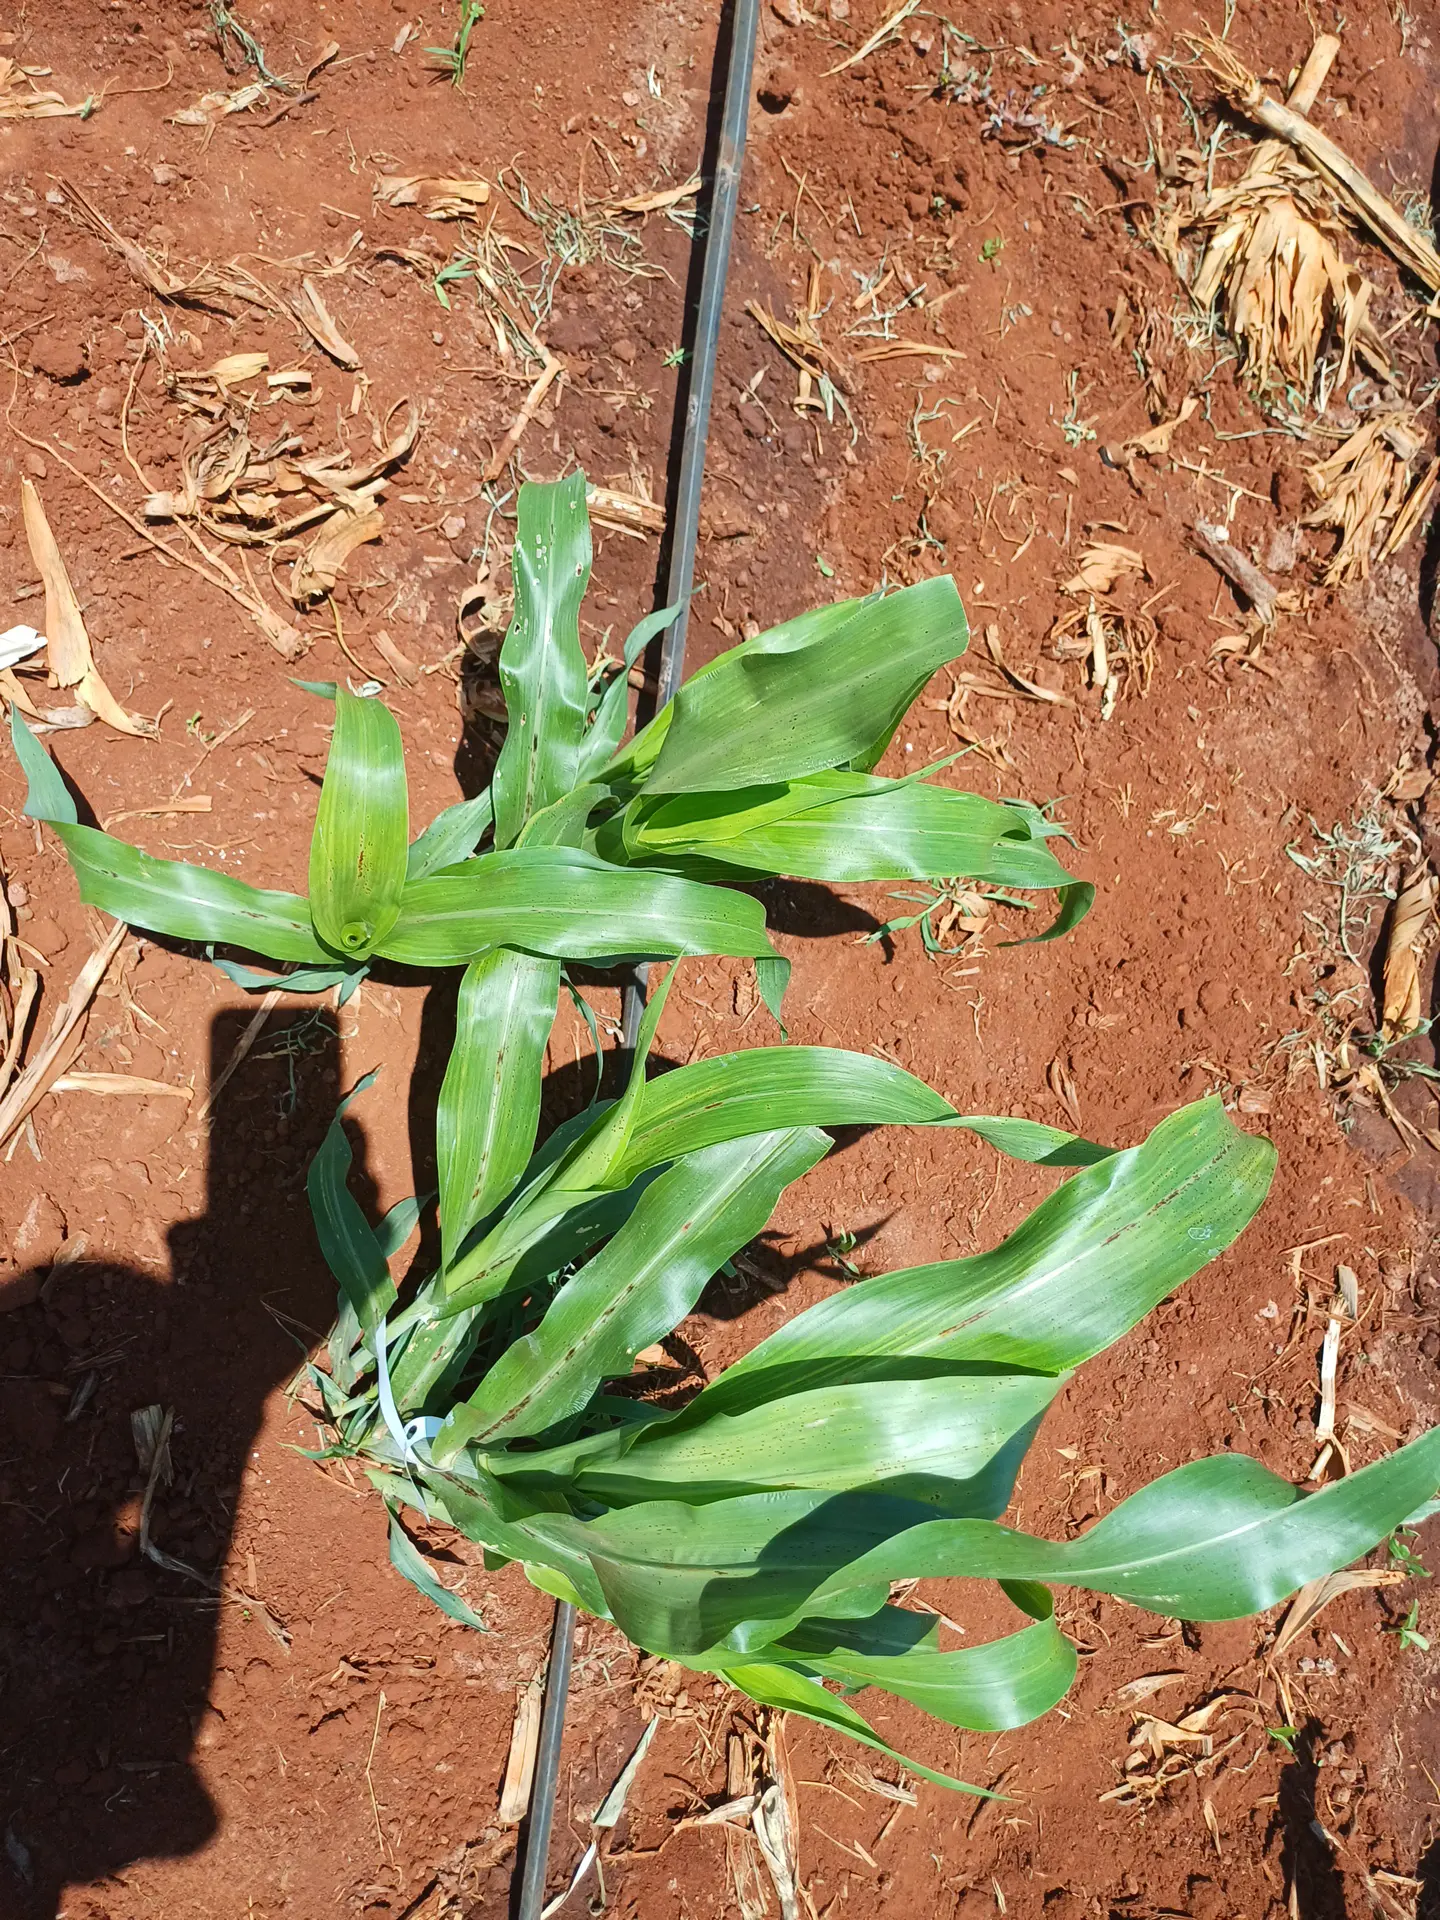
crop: sorghum
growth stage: vegetative
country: Kenya
